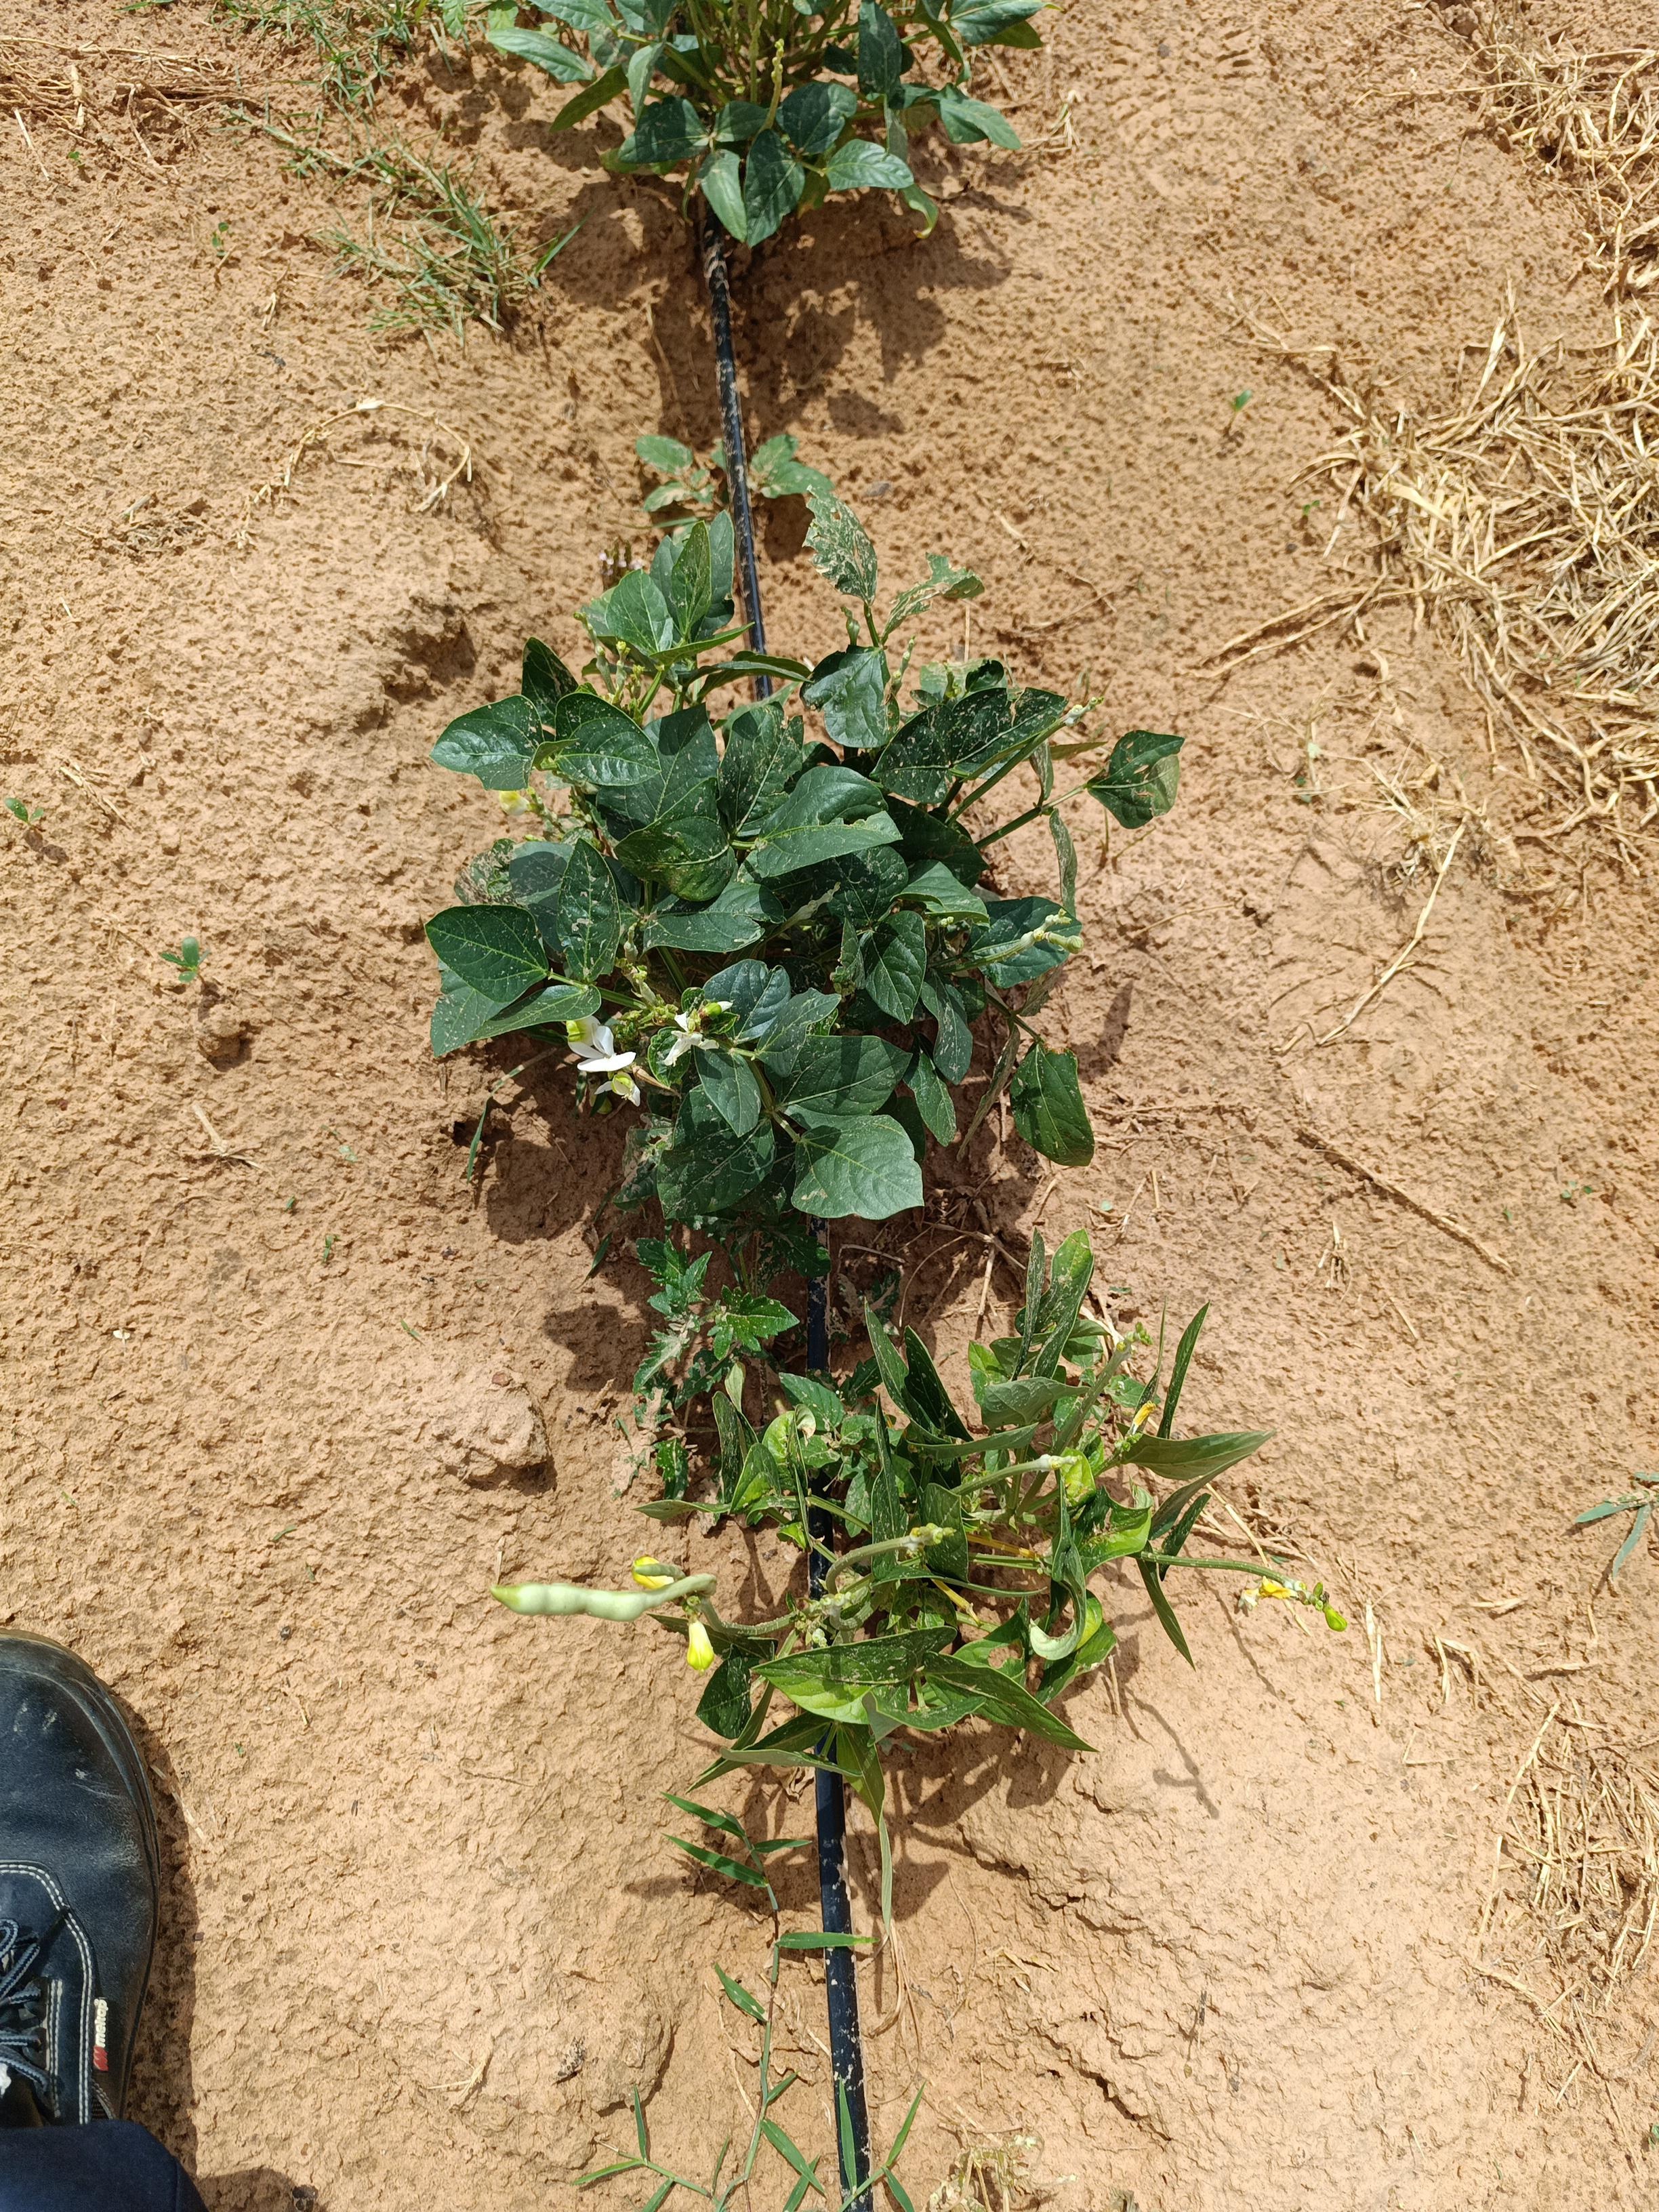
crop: cowpea
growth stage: development pod
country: Nigeria
